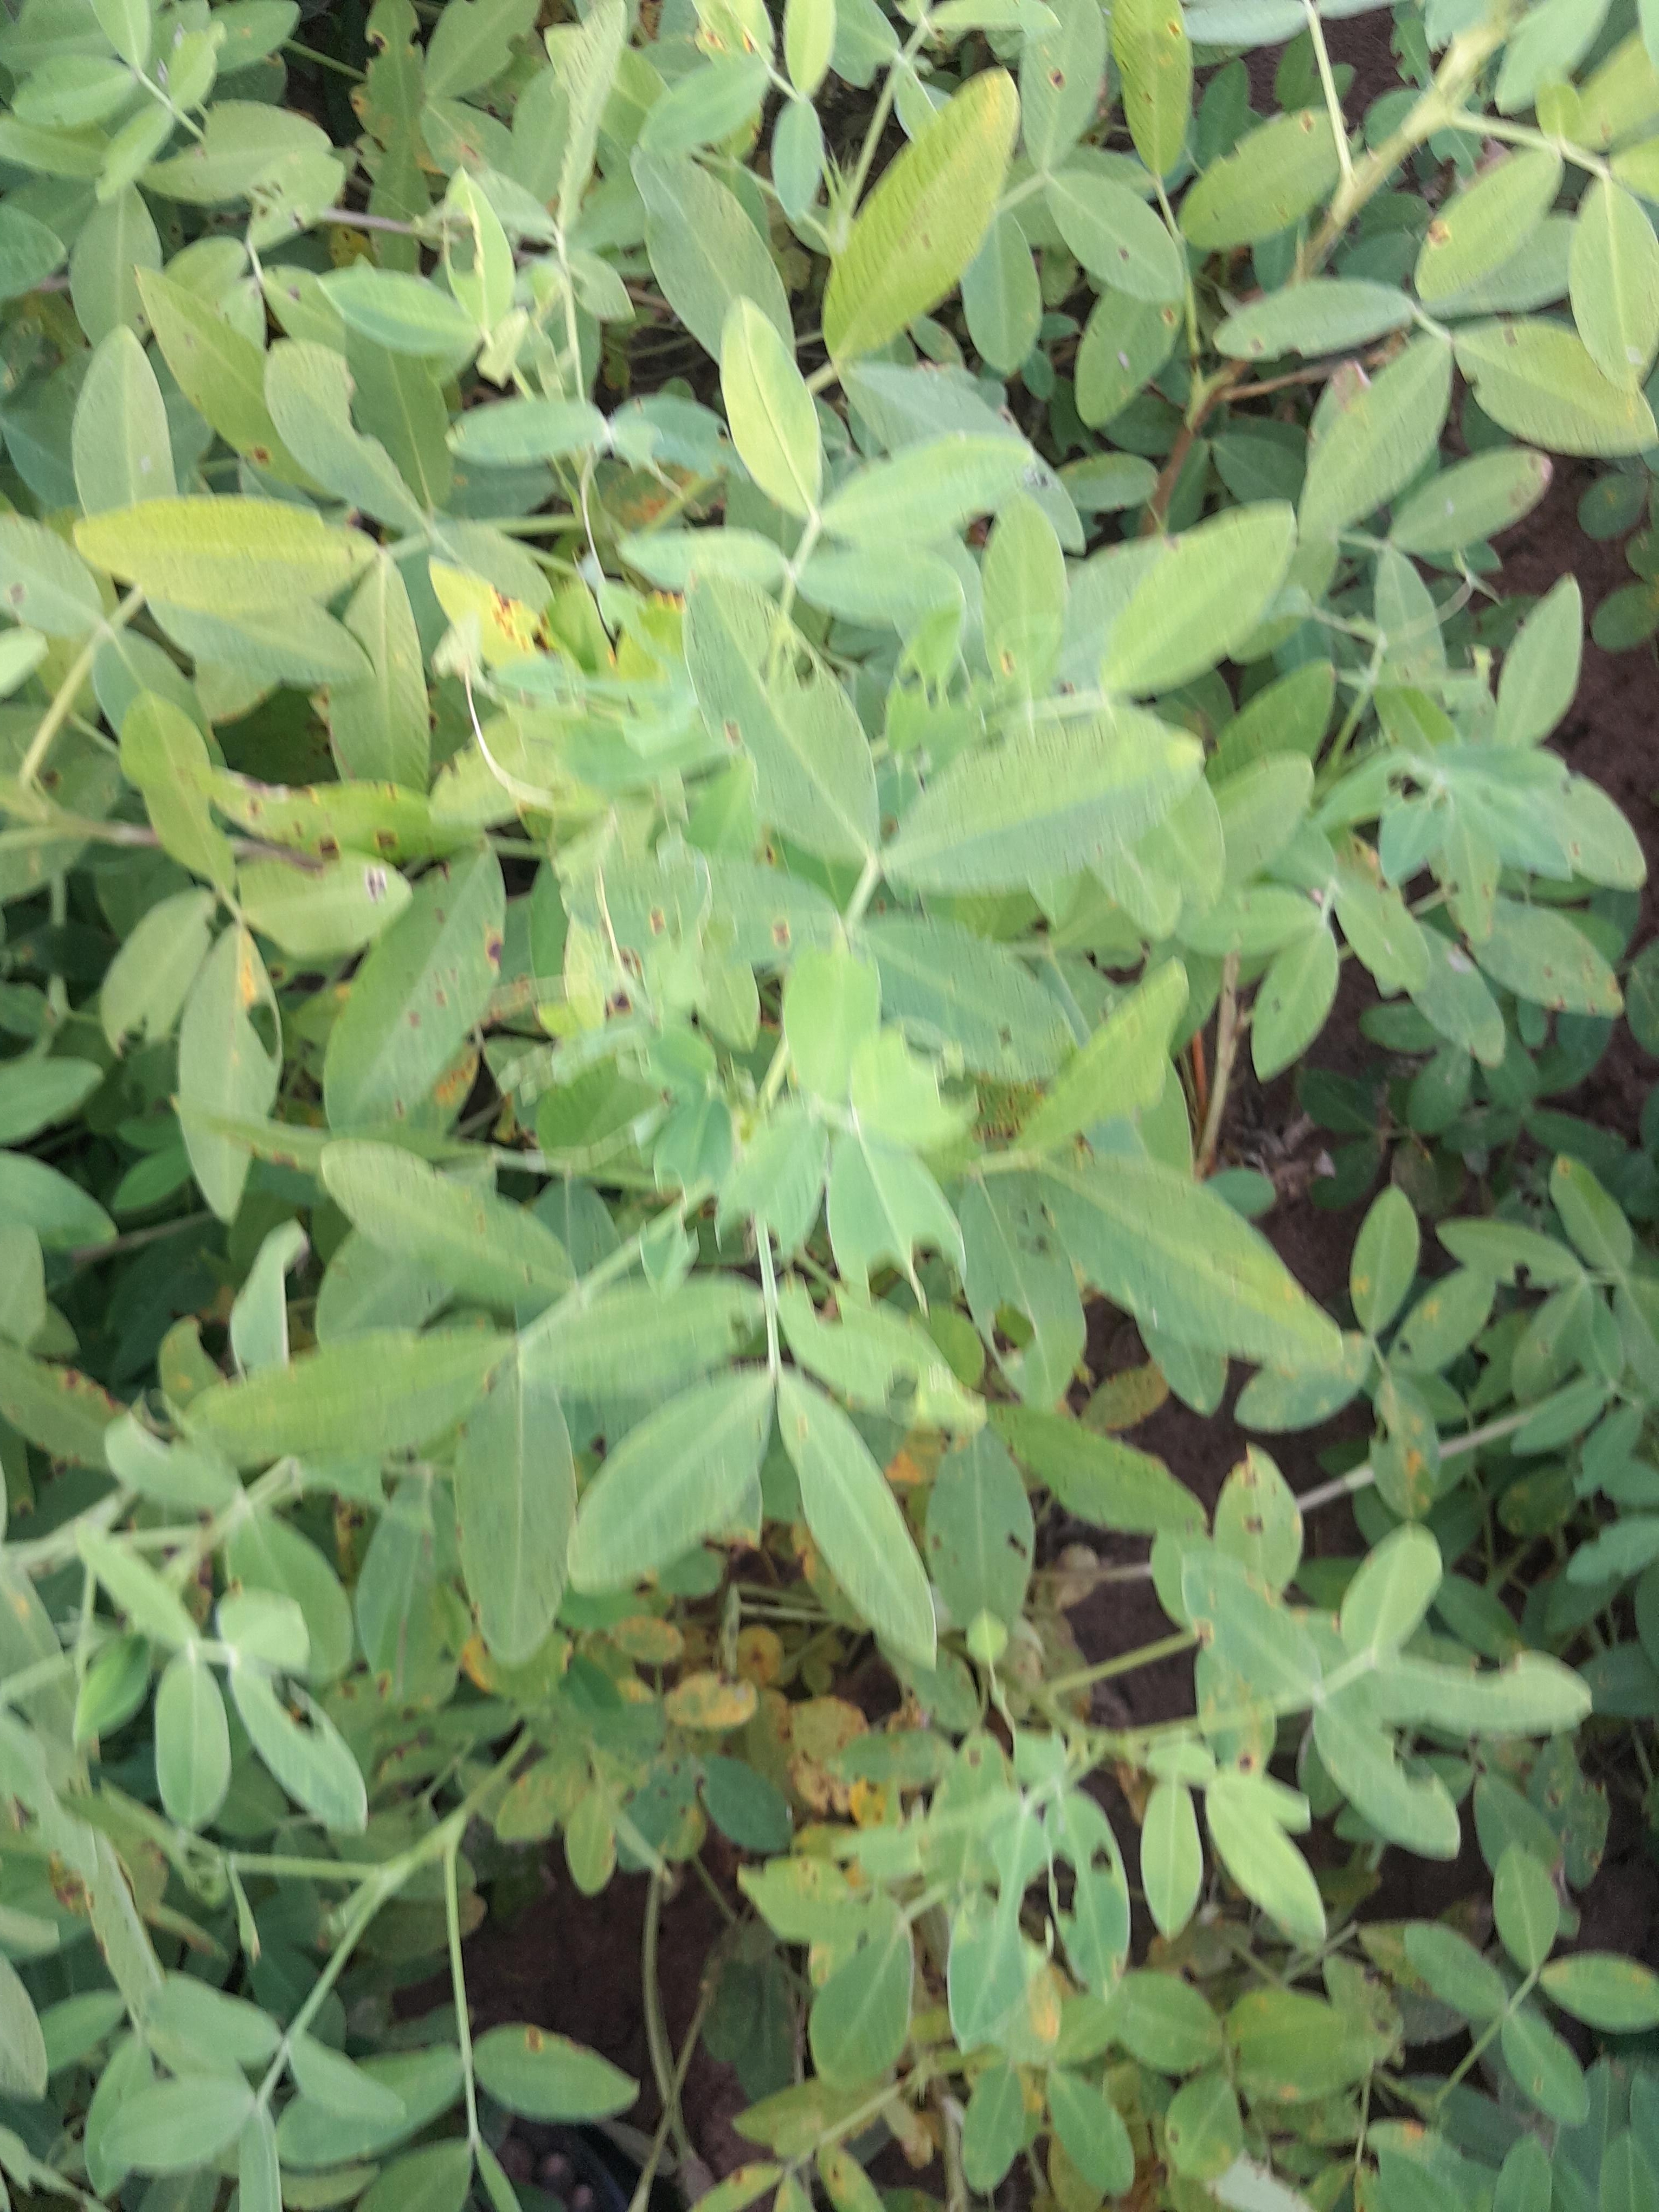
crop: groundnut
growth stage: flowering
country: Senegal
